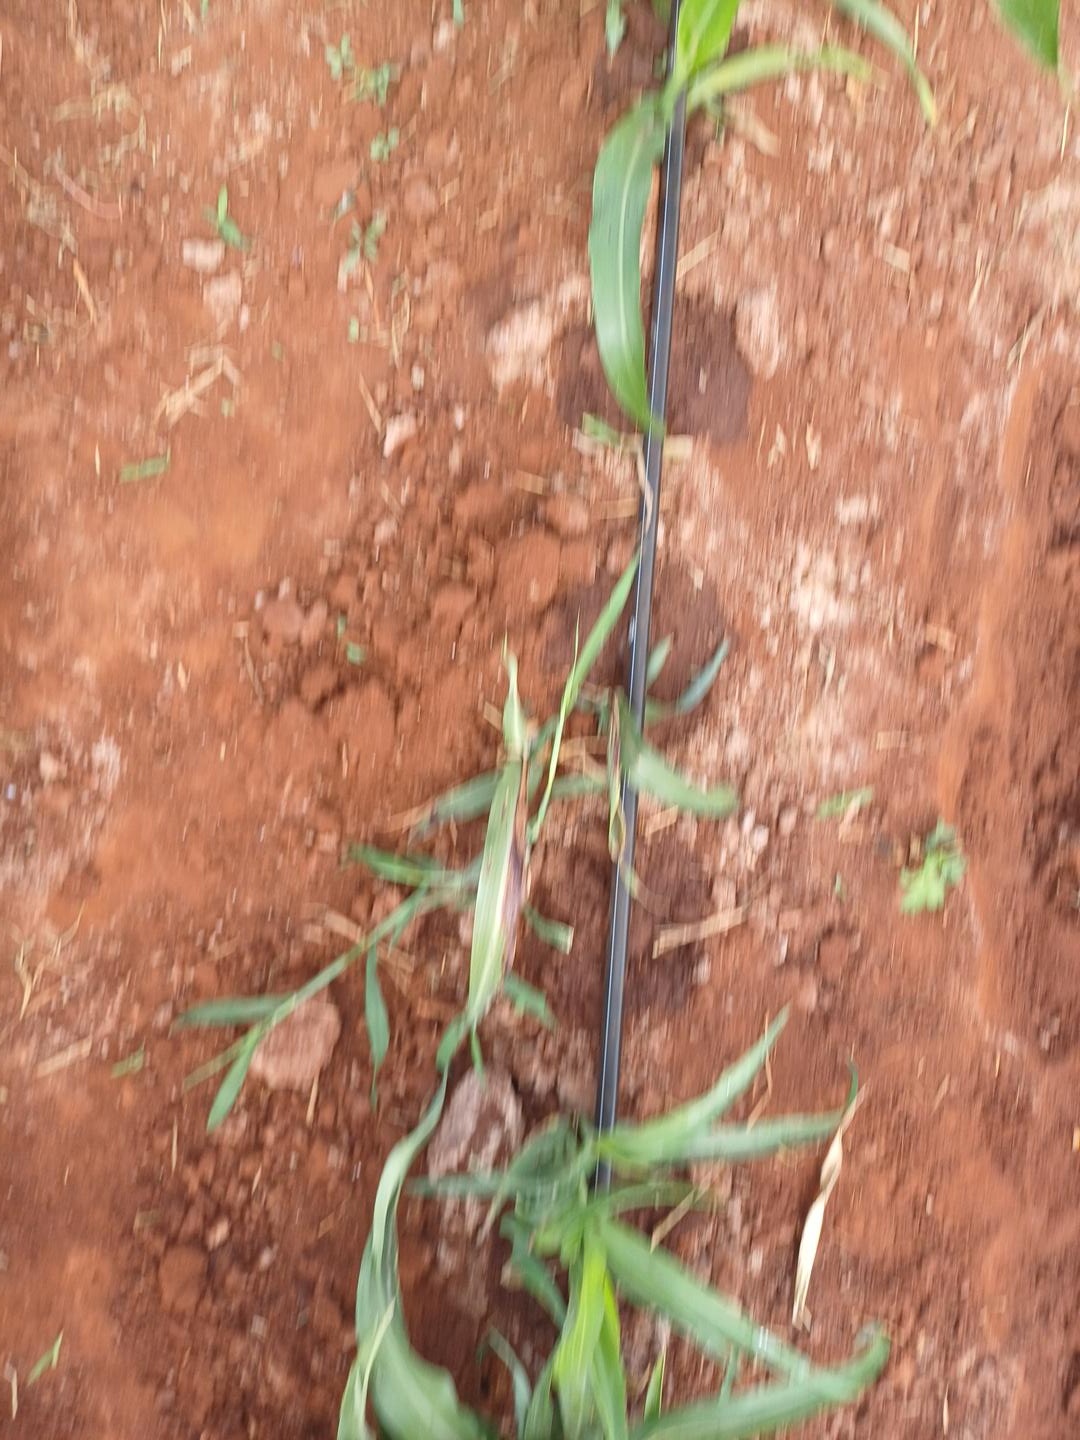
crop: sorghum
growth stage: elongation stem
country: Kenya
